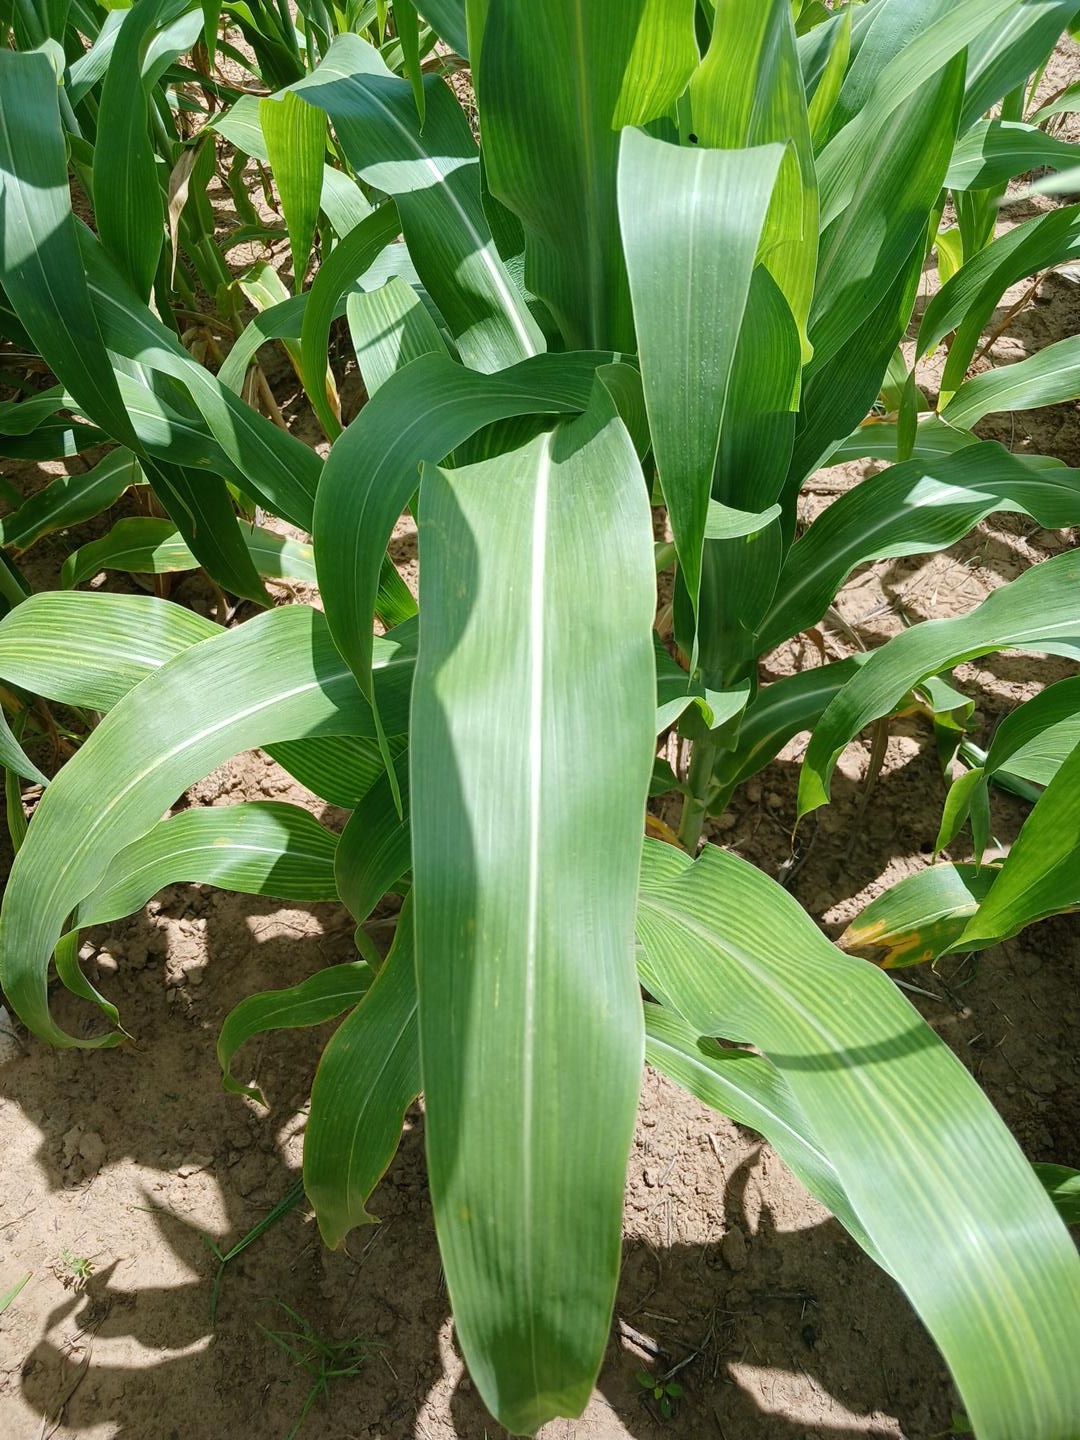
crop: sorghum
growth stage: vegetative
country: Senegal
